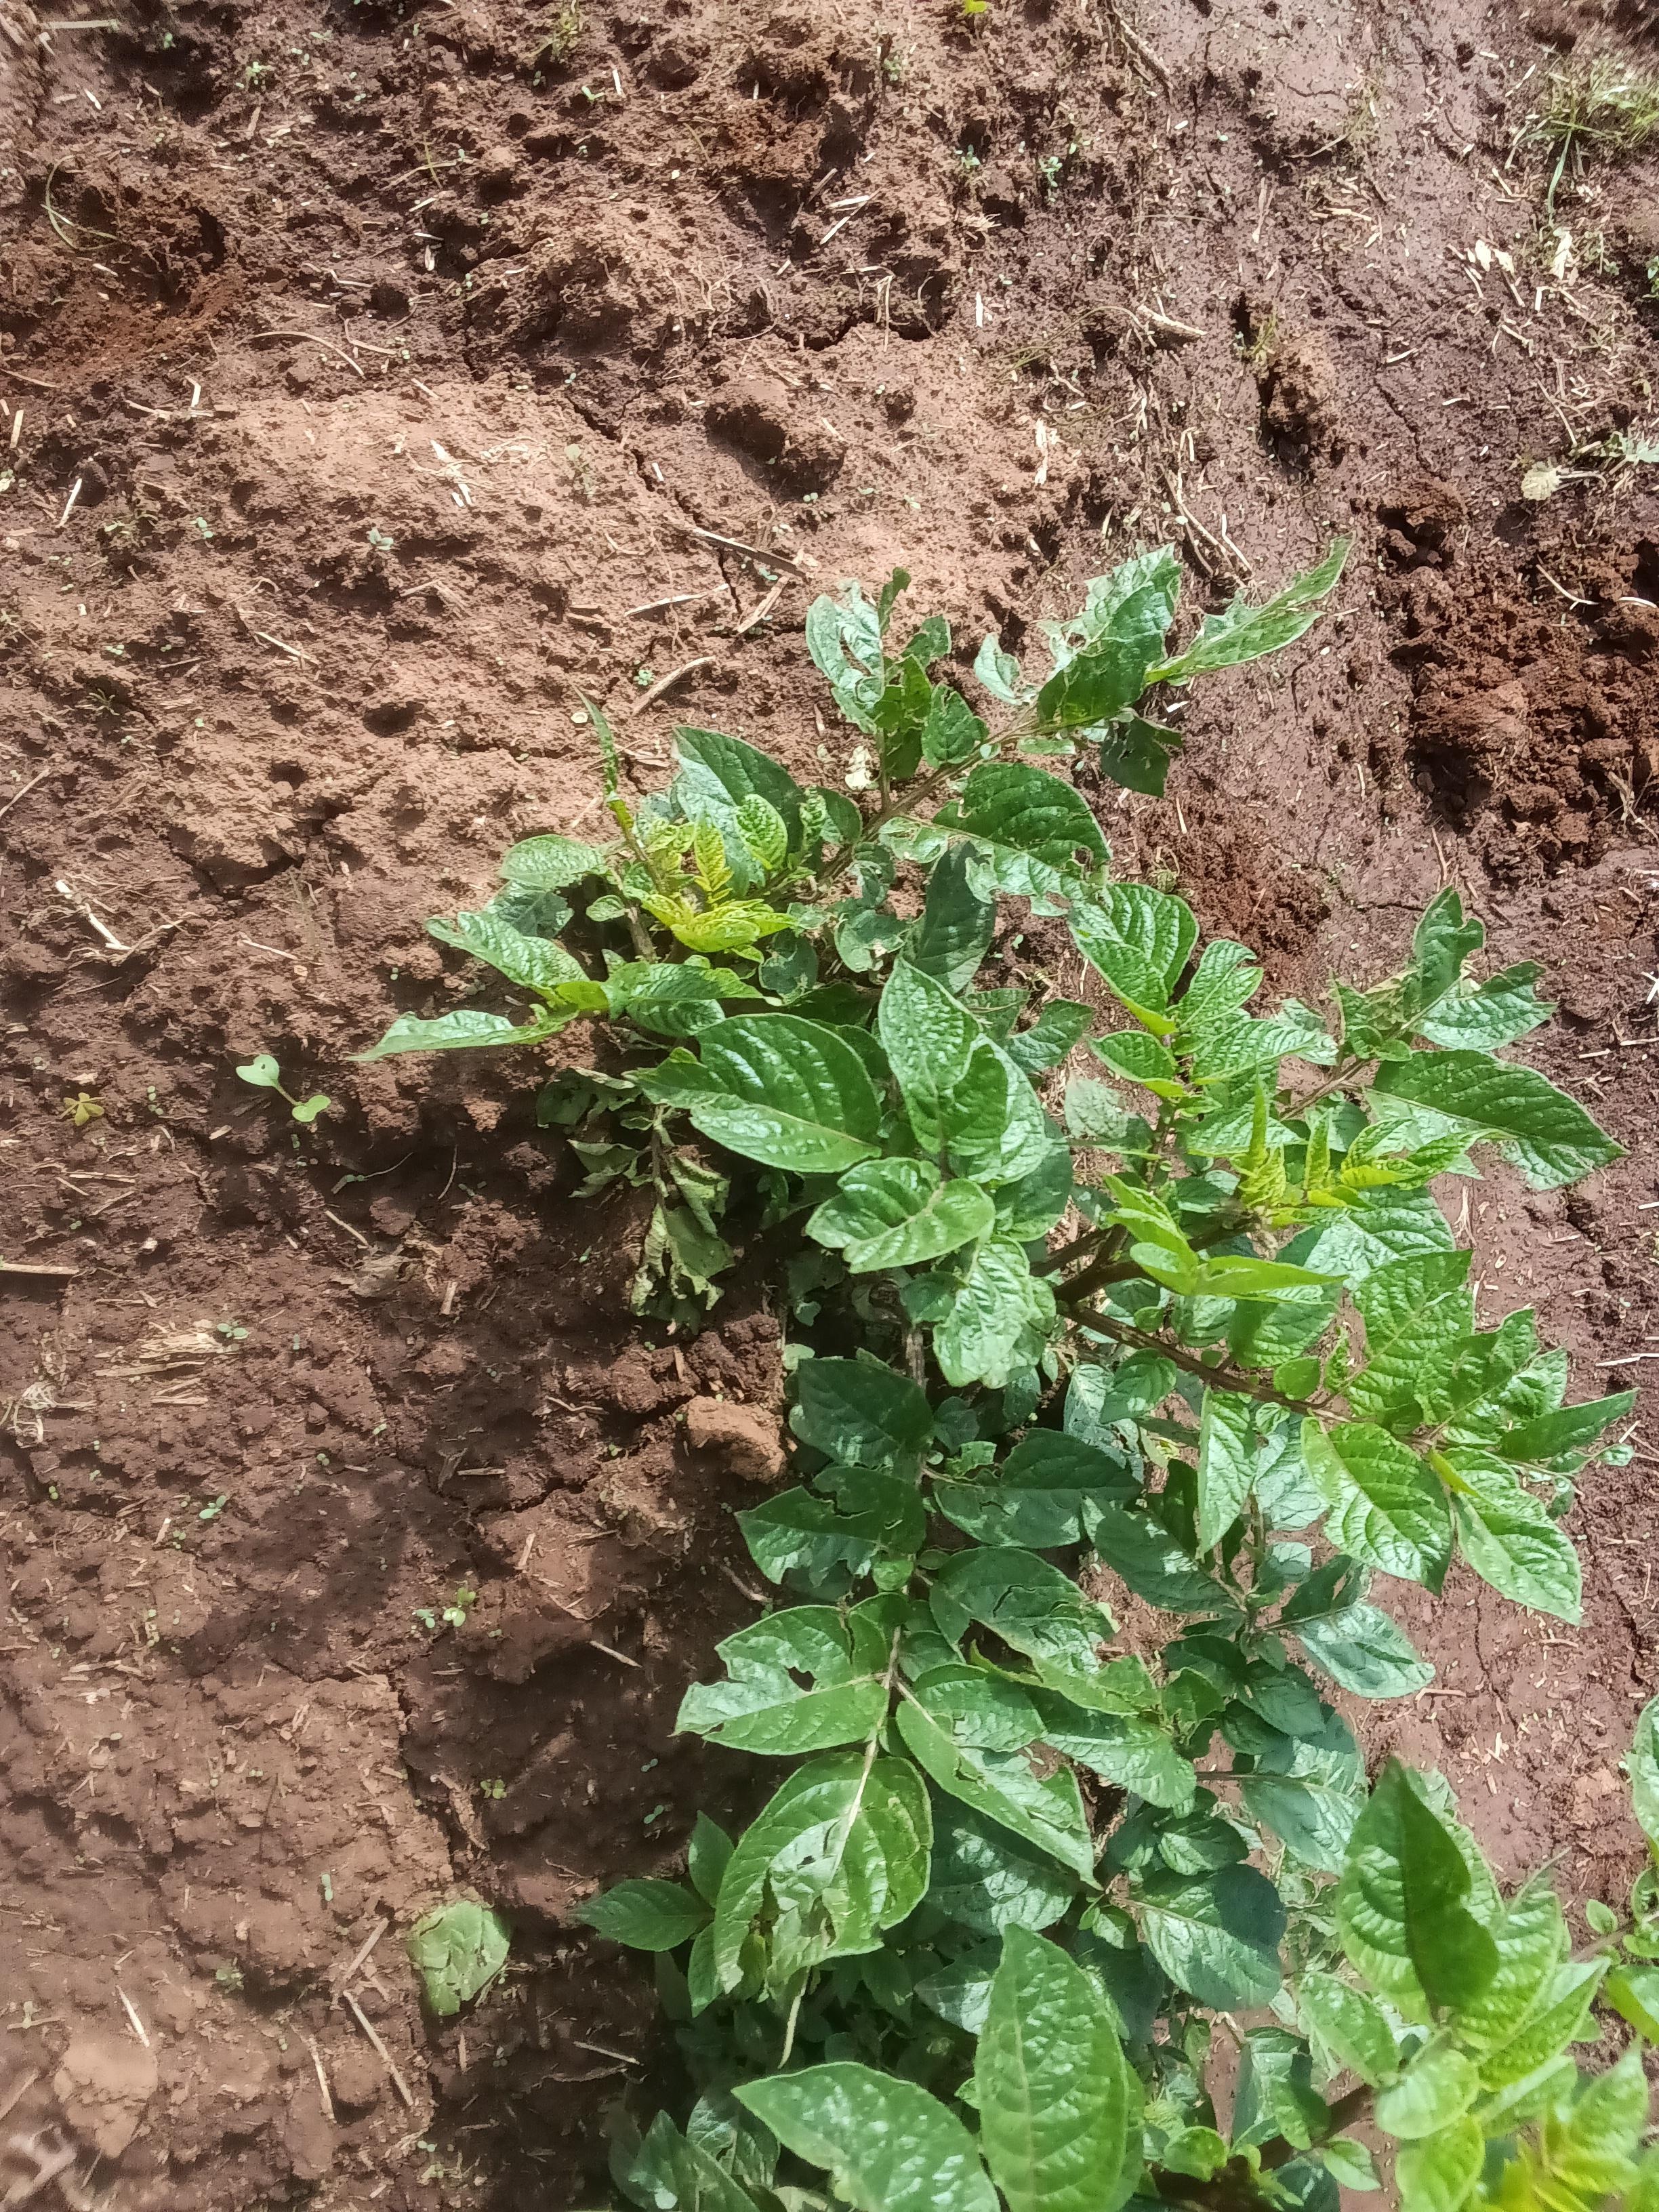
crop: potato
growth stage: vegetative
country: Kenya
